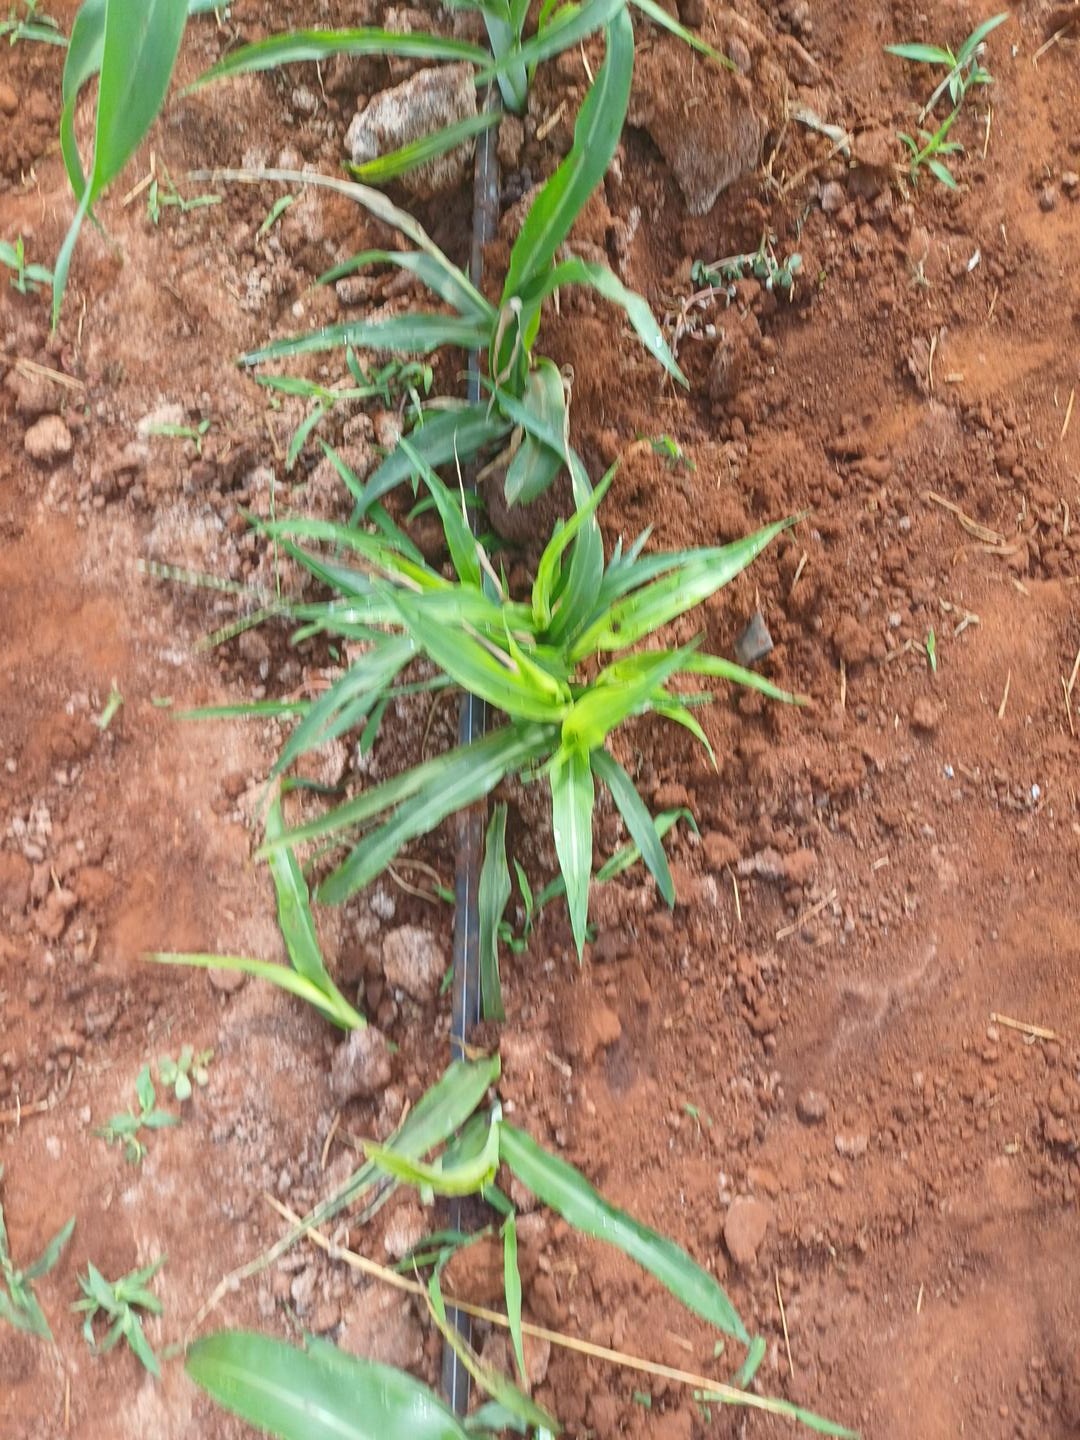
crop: sorghum
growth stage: elongation stem
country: Kenya
